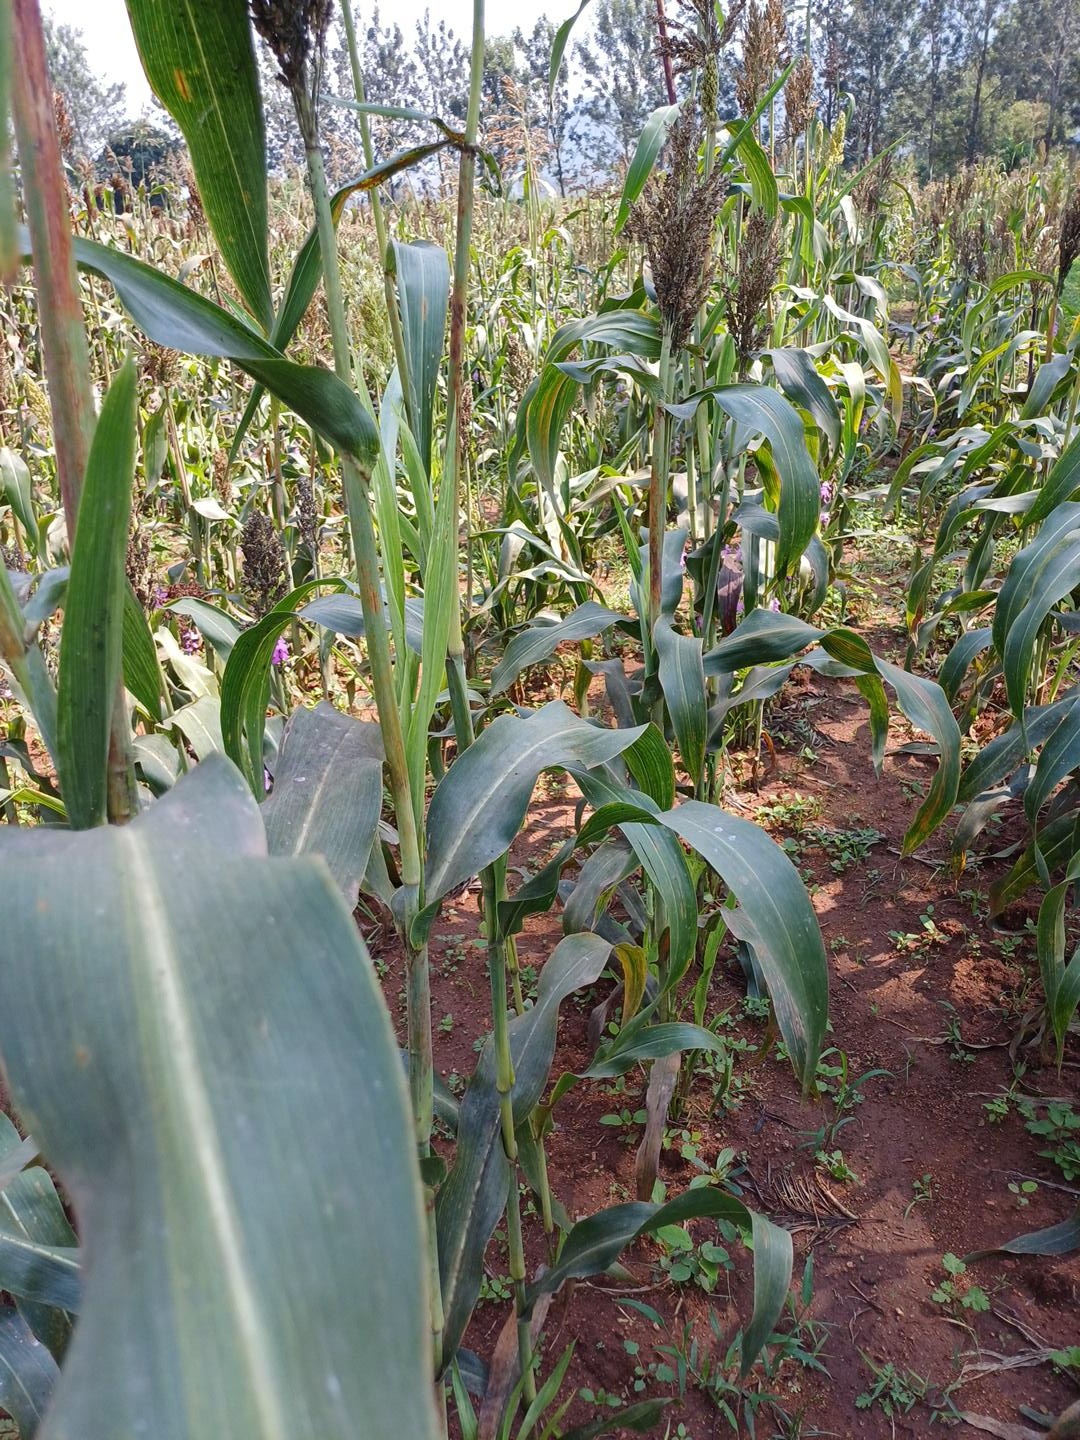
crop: sorghum
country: Kenya
